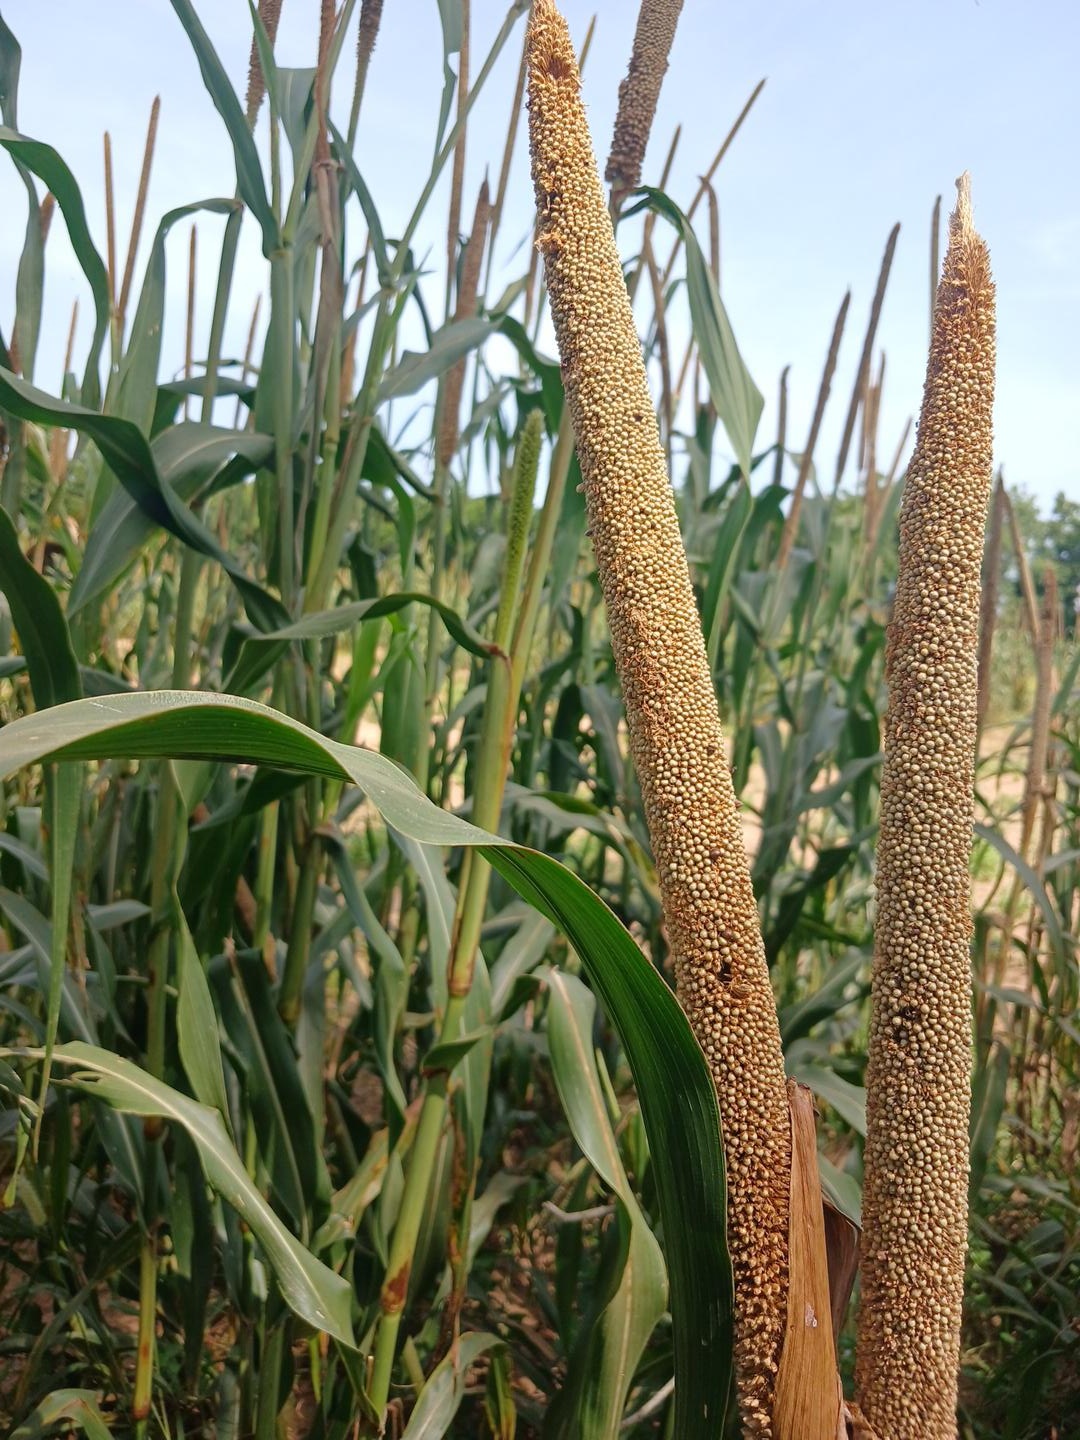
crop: pearl millet
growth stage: filling grain
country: Senegal
